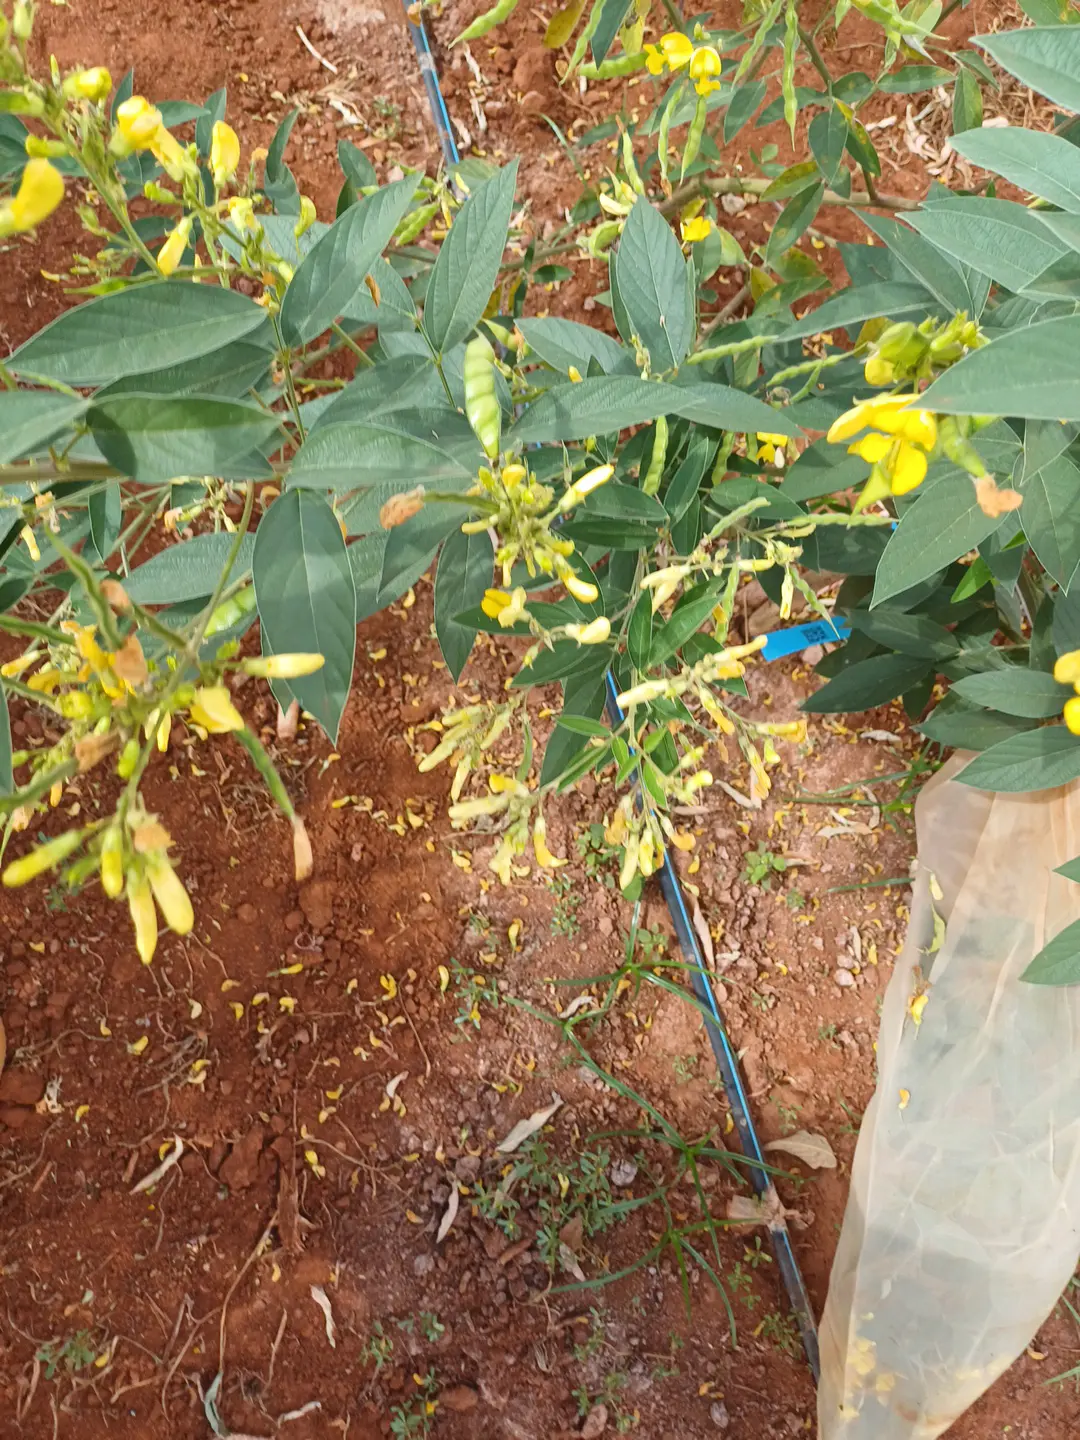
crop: pigeonpea
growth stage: development pod
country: Kenya
